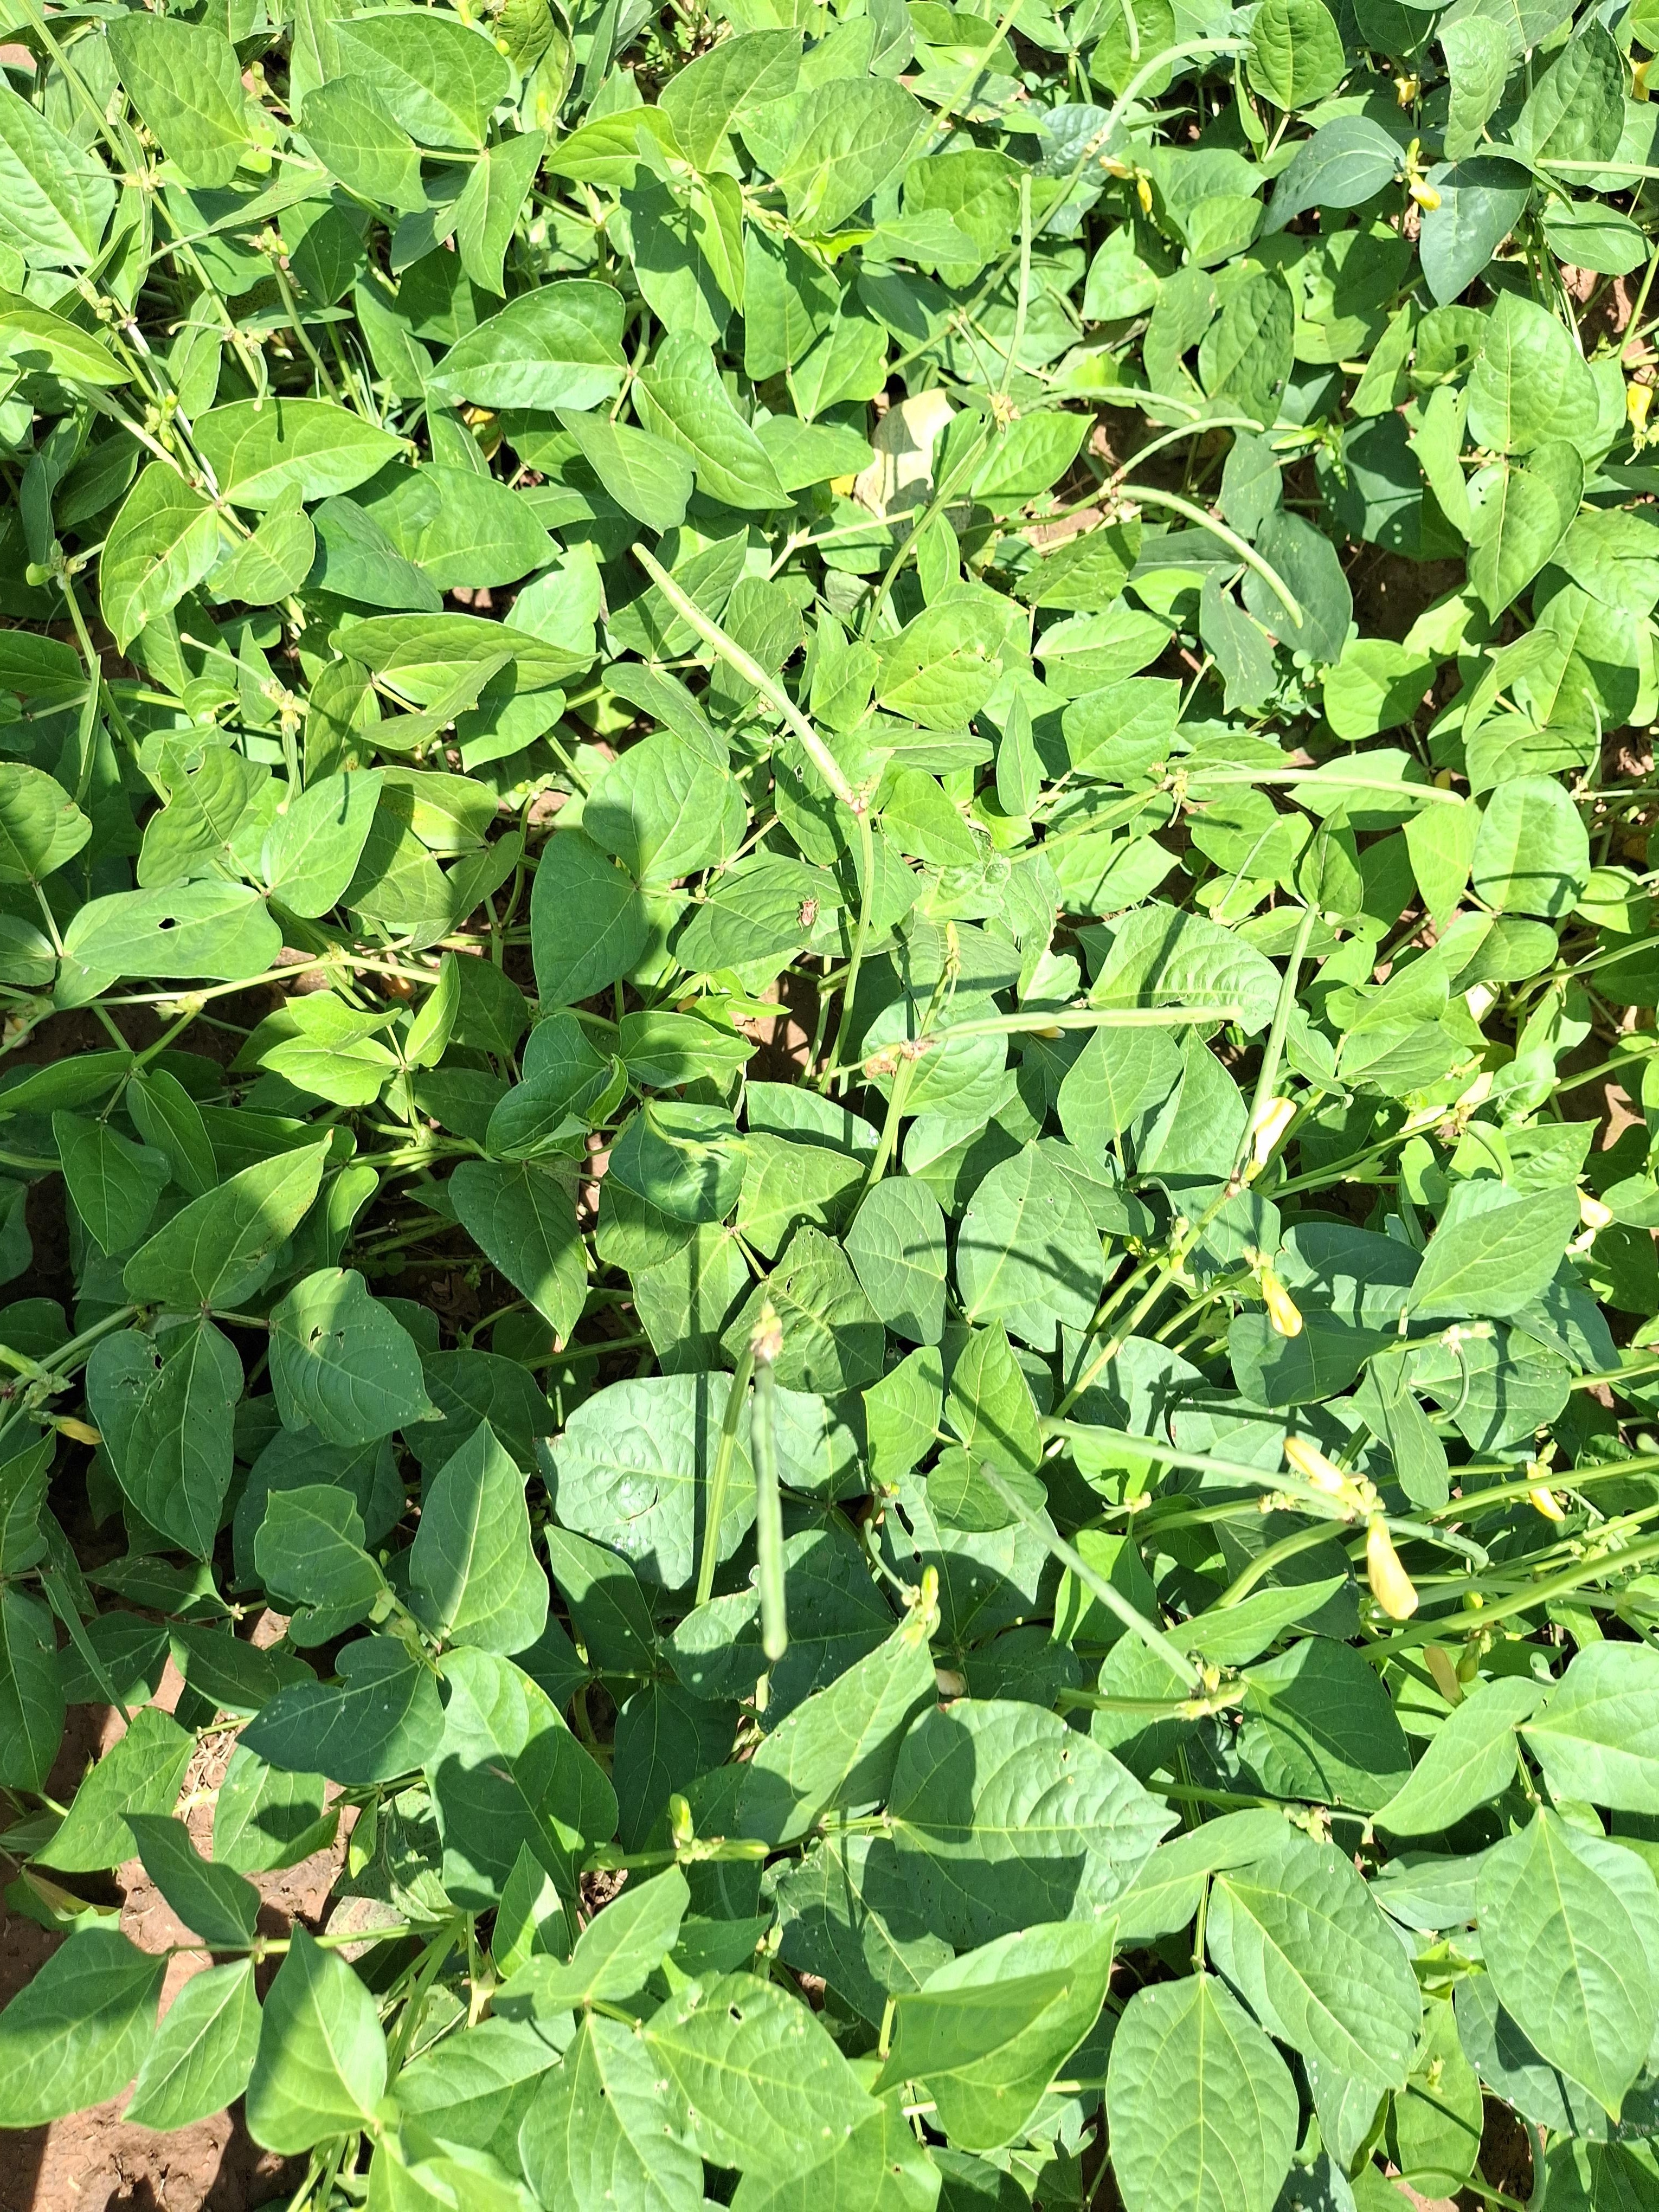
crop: cowpea
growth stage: development pod
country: Nigeria
